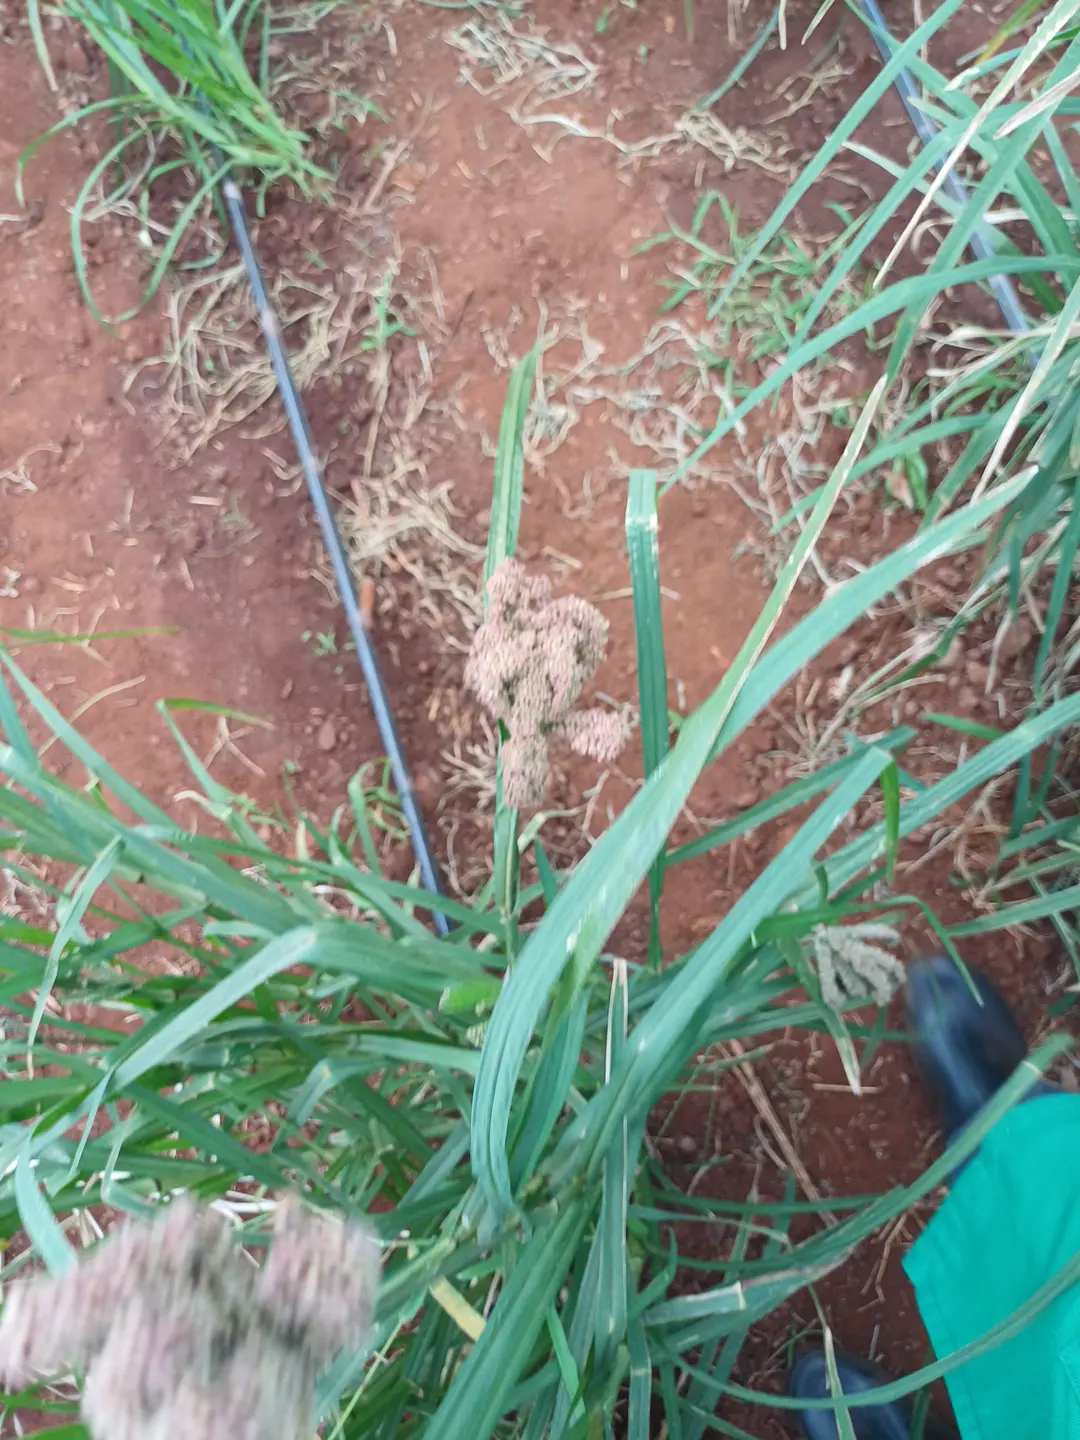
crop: finger millet
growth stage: filling grain
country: Kenya
